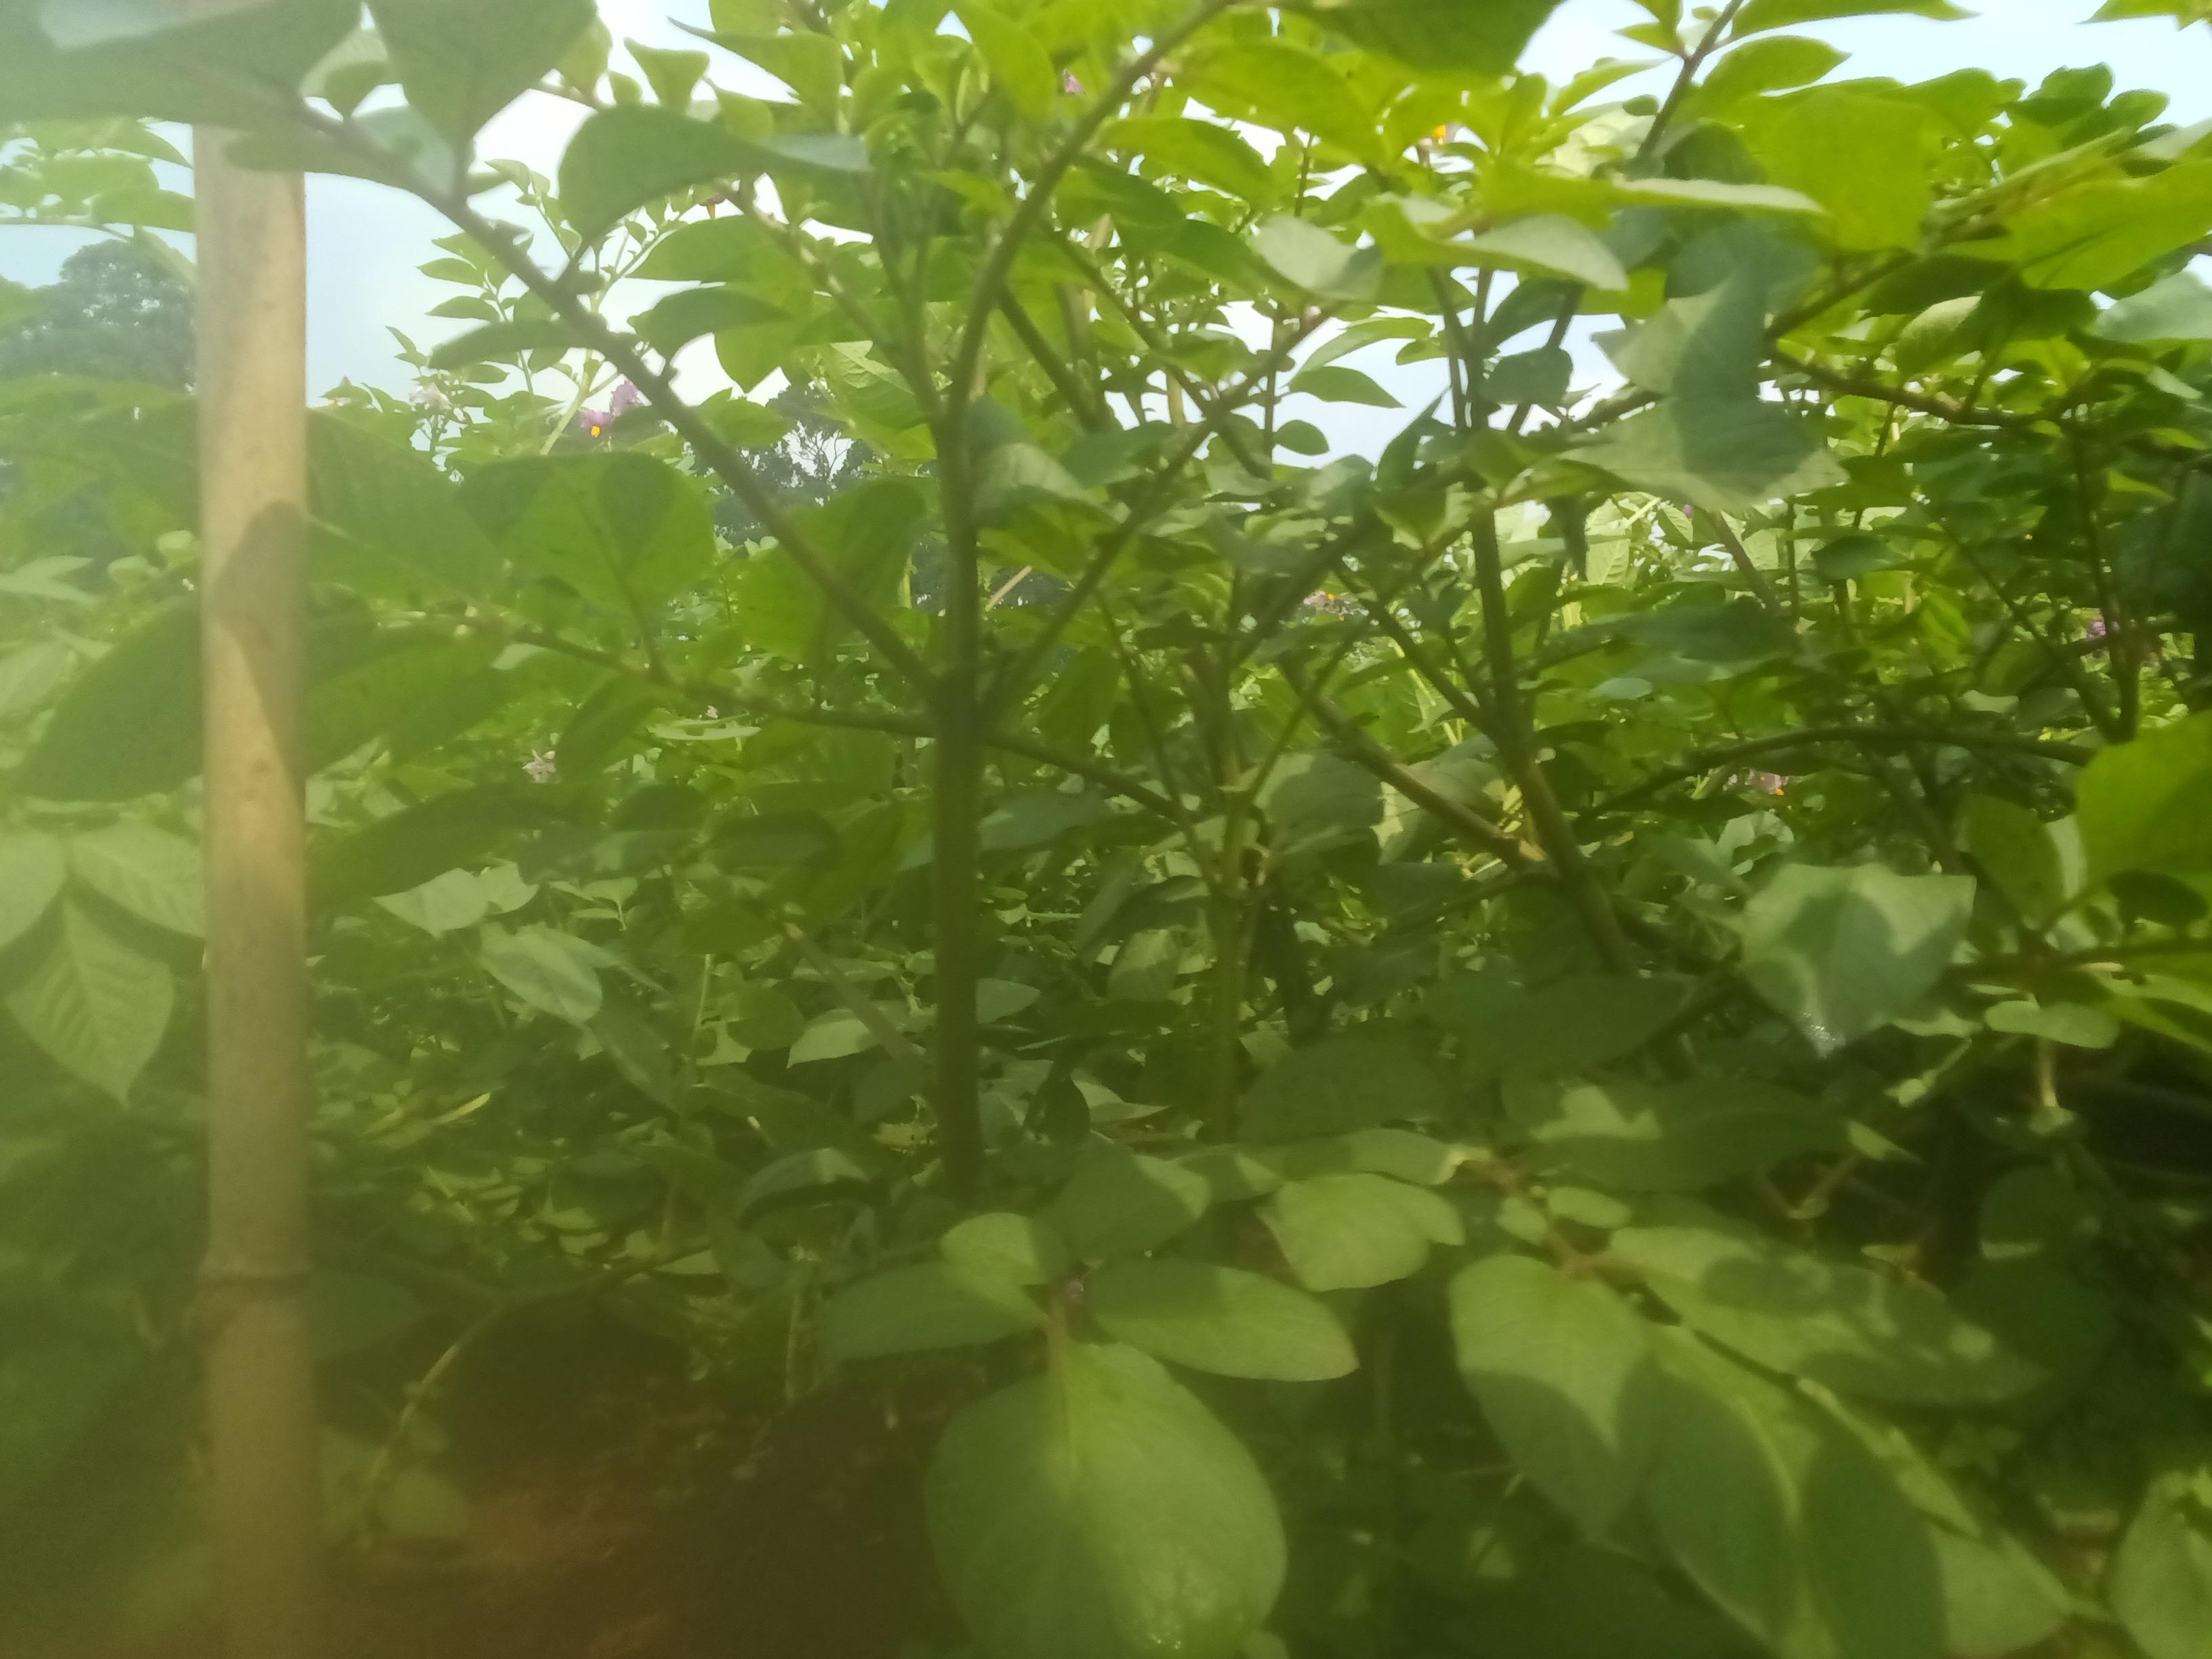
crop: potato
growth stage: flowering
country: Kenya
